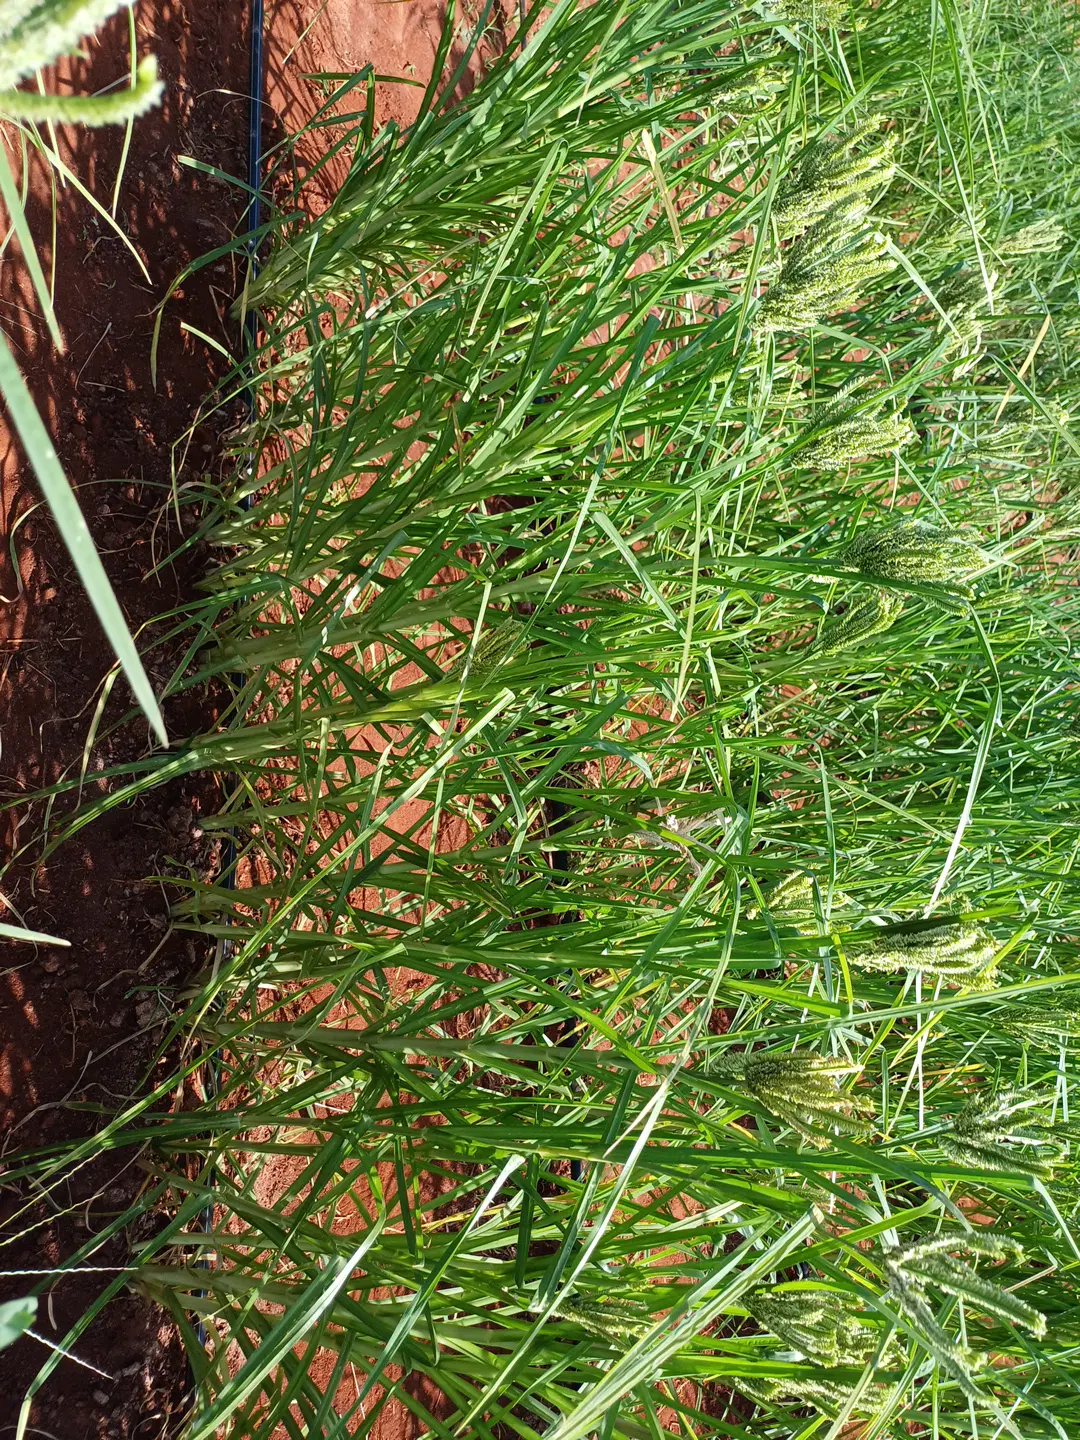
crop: finger millet
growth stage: flowering
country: Kenya
